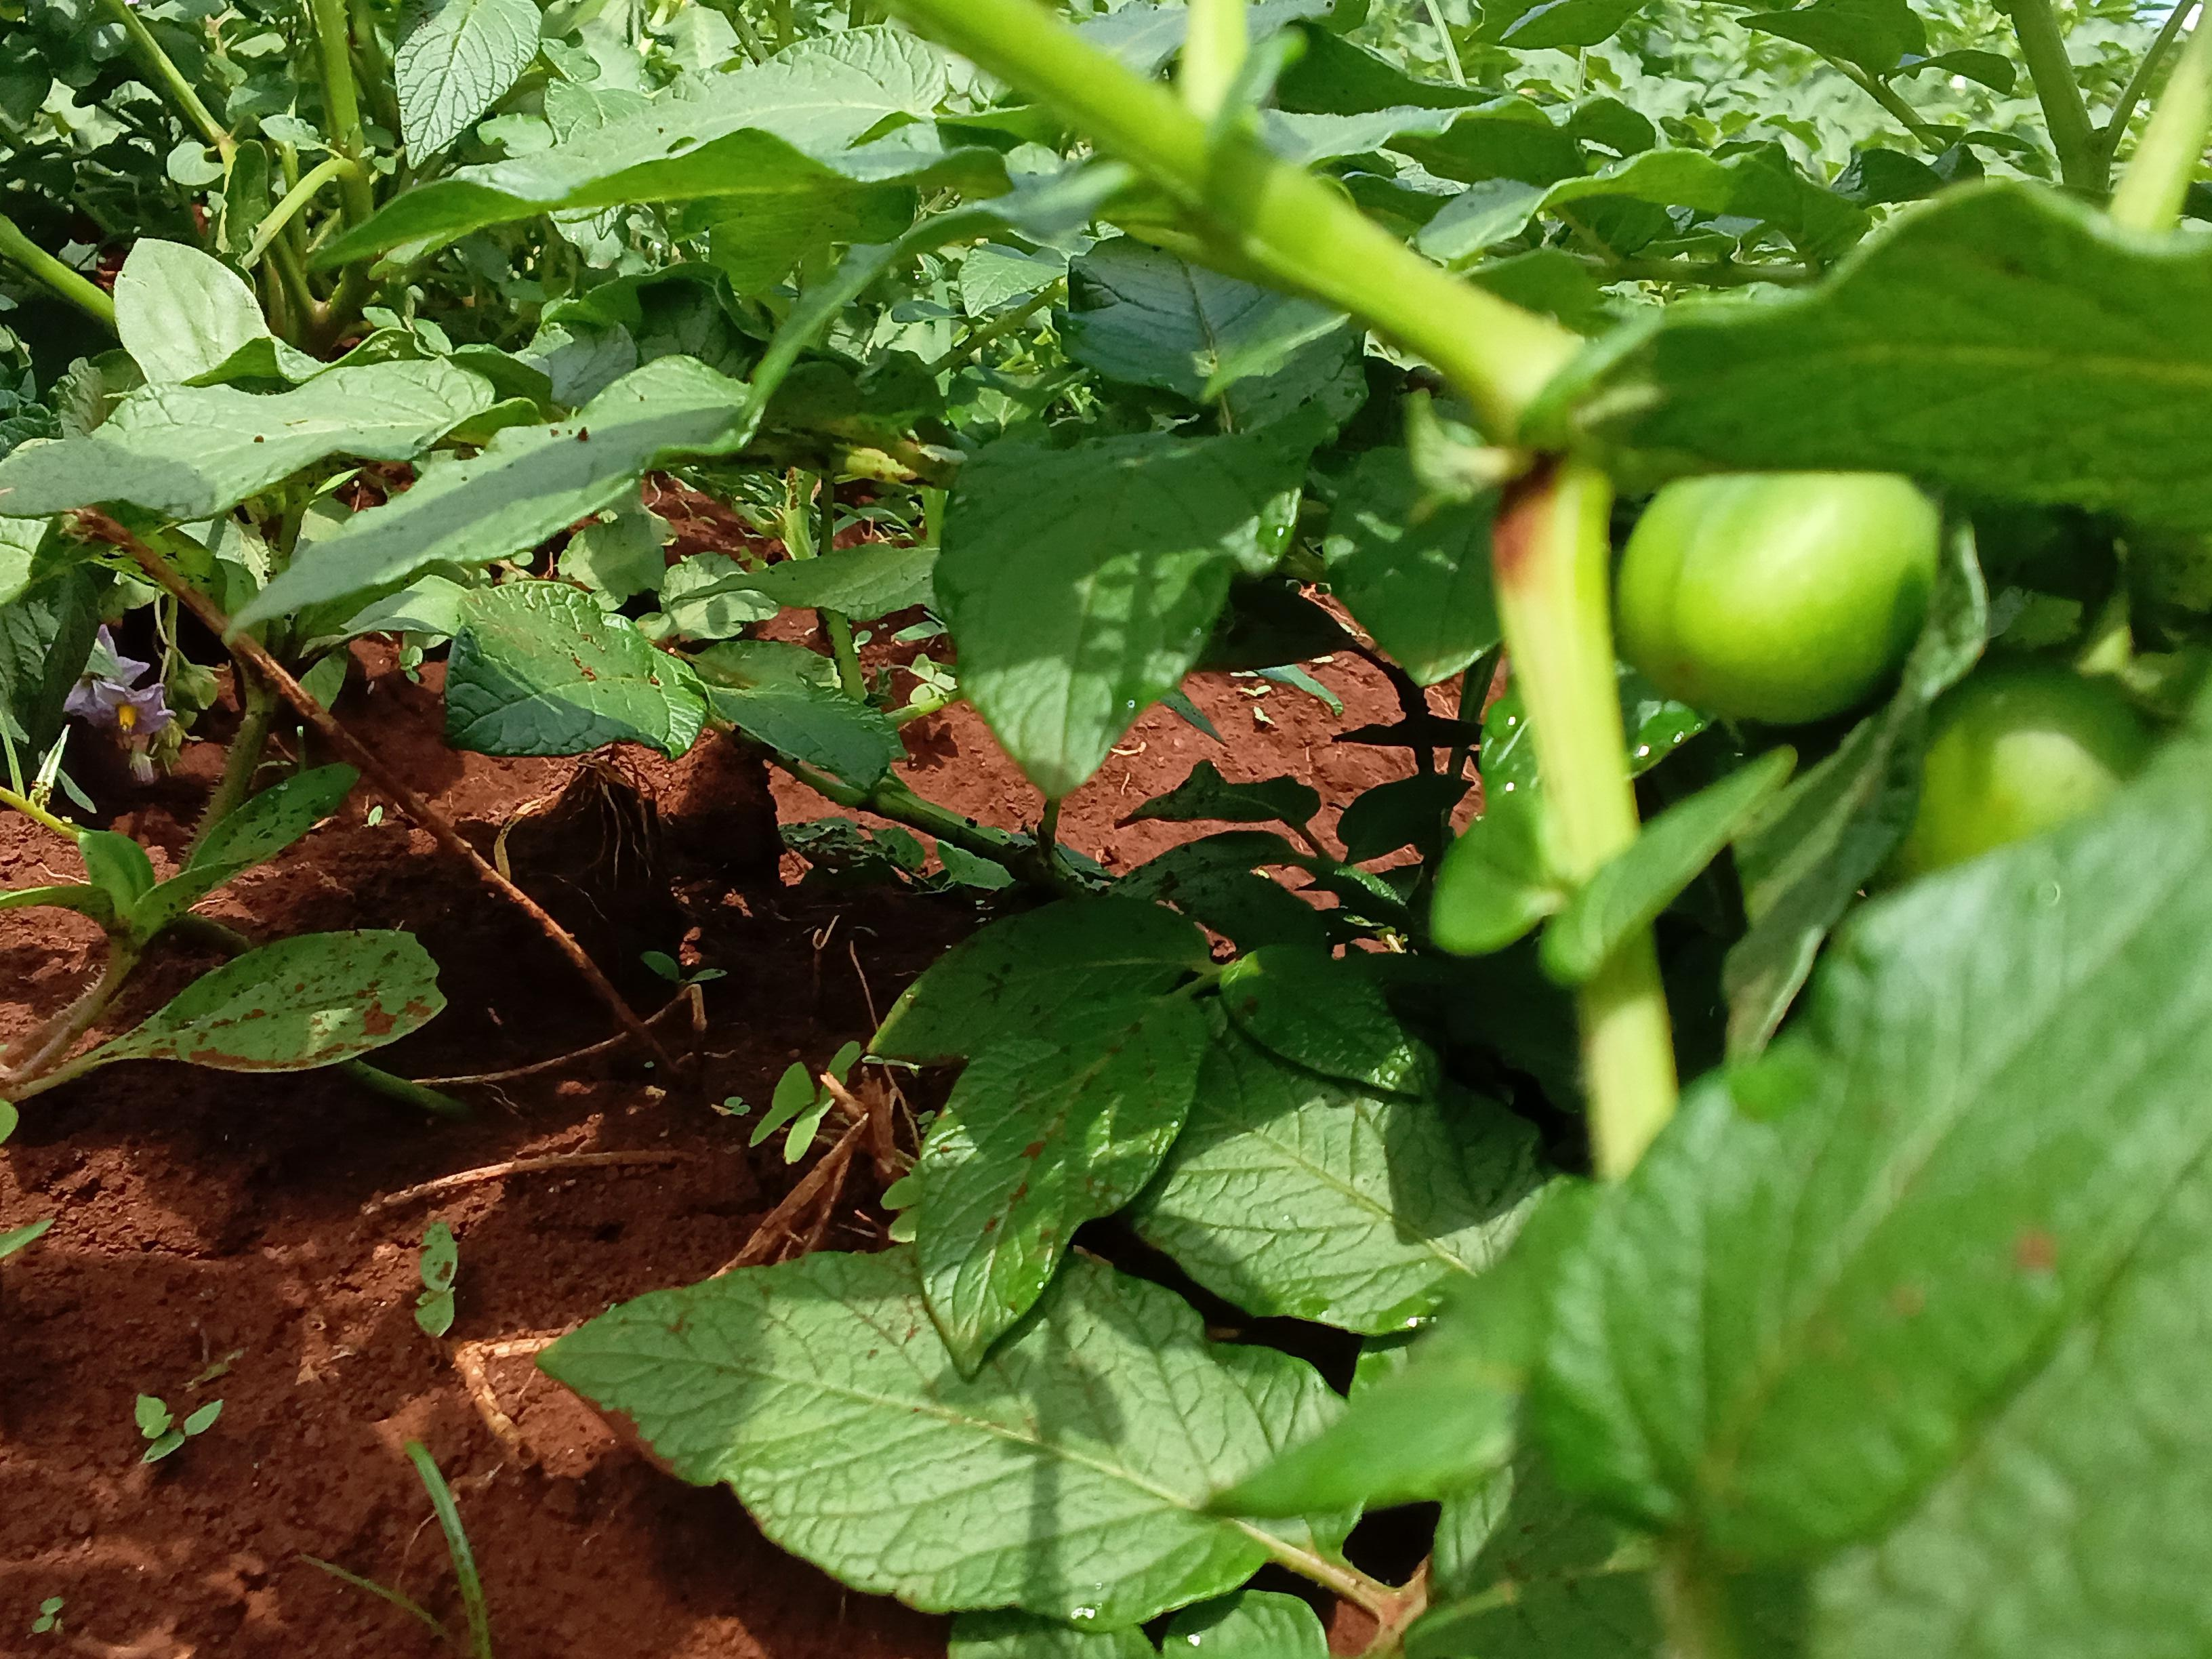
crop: potato
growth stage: flowering
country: Kenya
